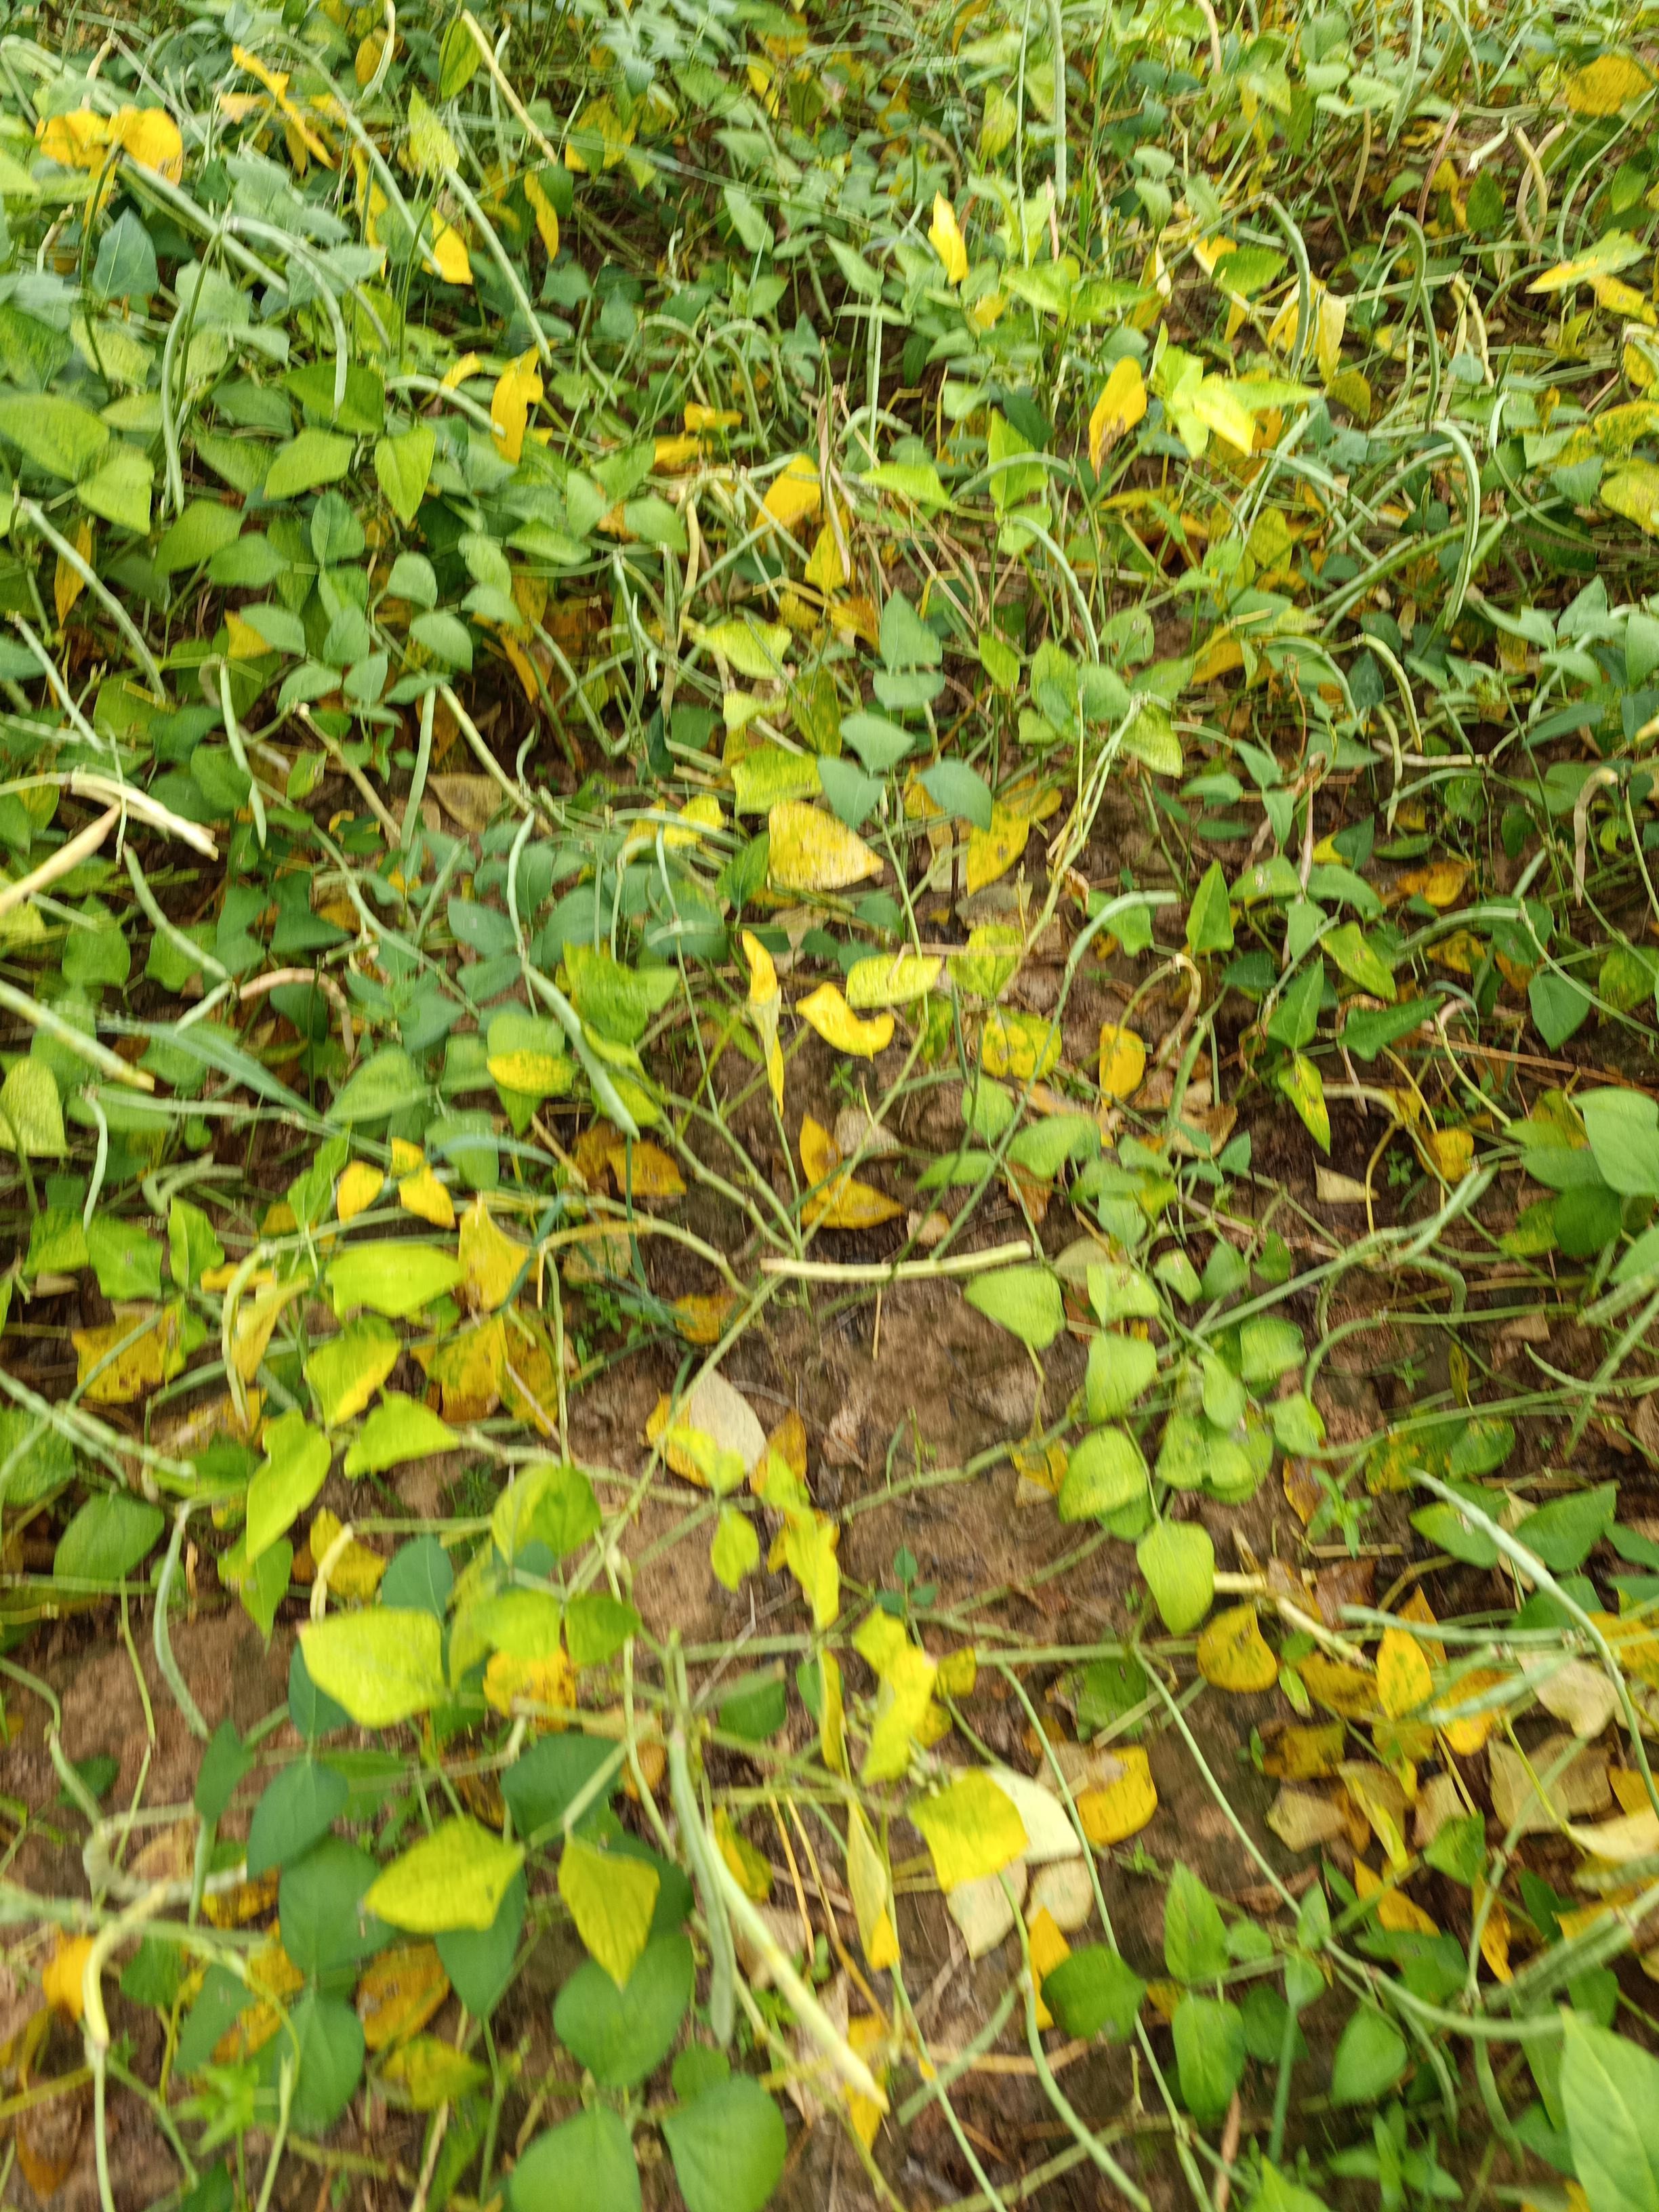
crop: cowpea
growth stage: maturity
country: Nigeria
